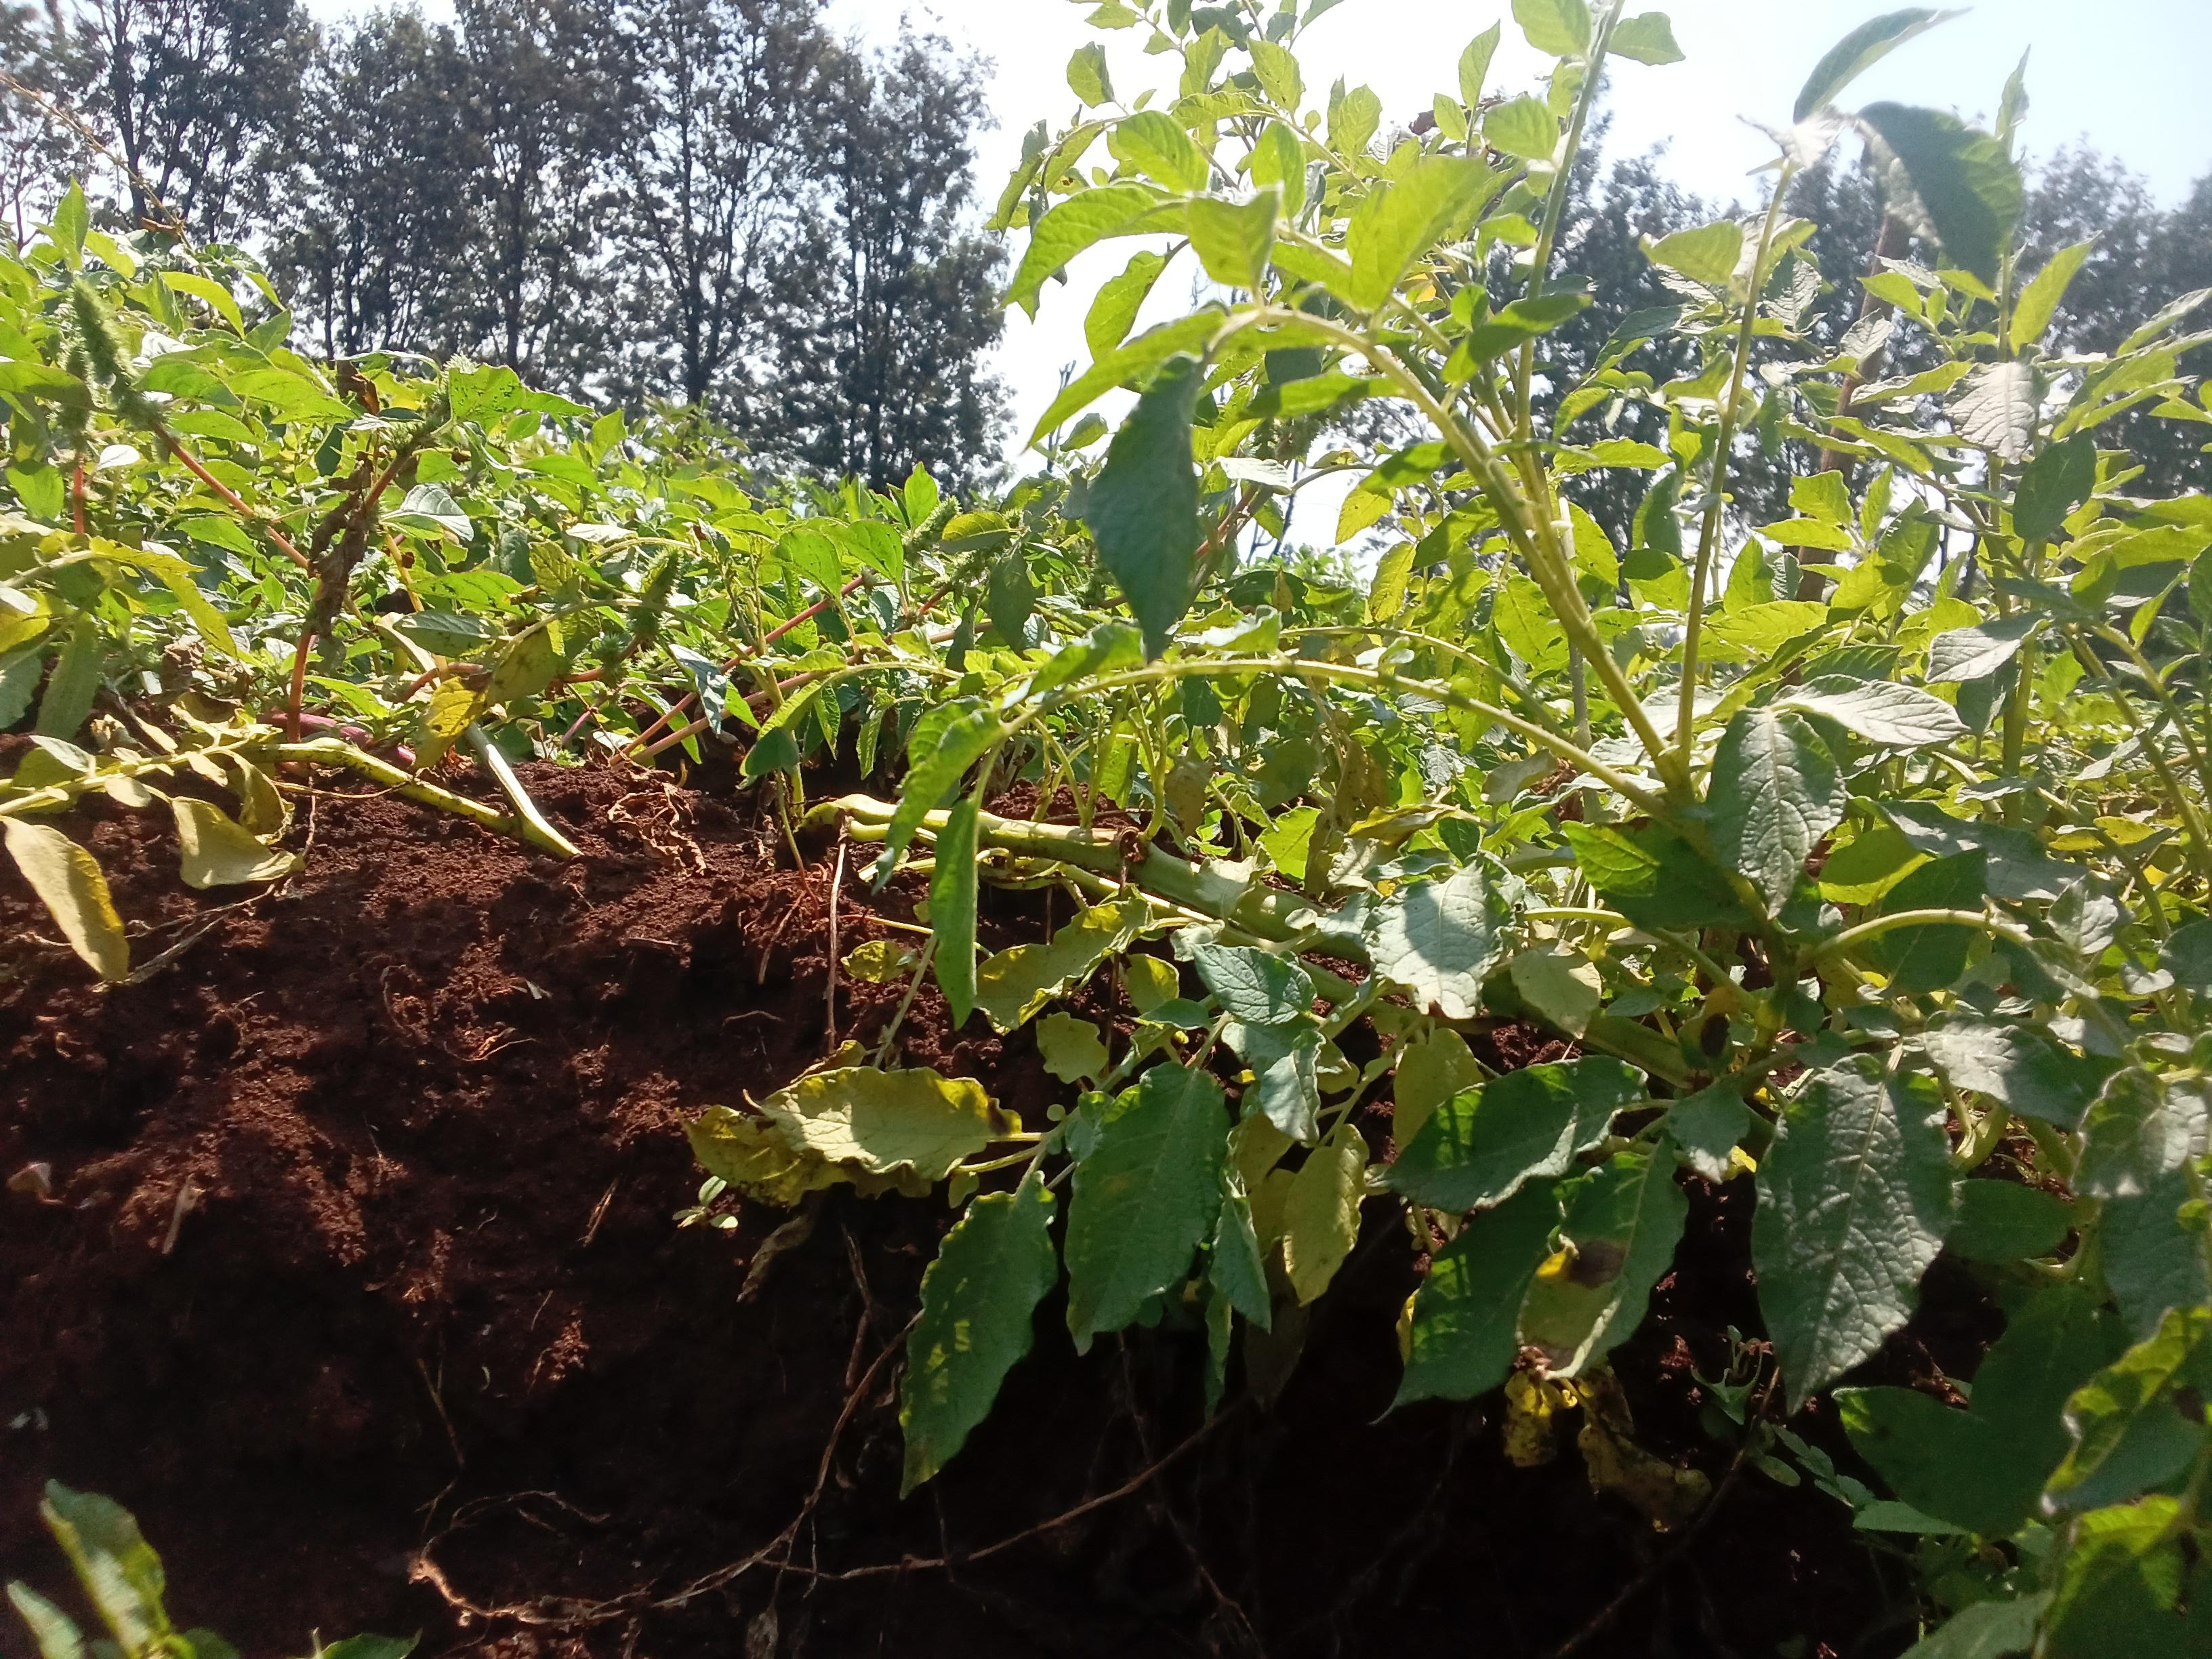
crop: potato
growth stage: harvest maturity
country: Kenya
